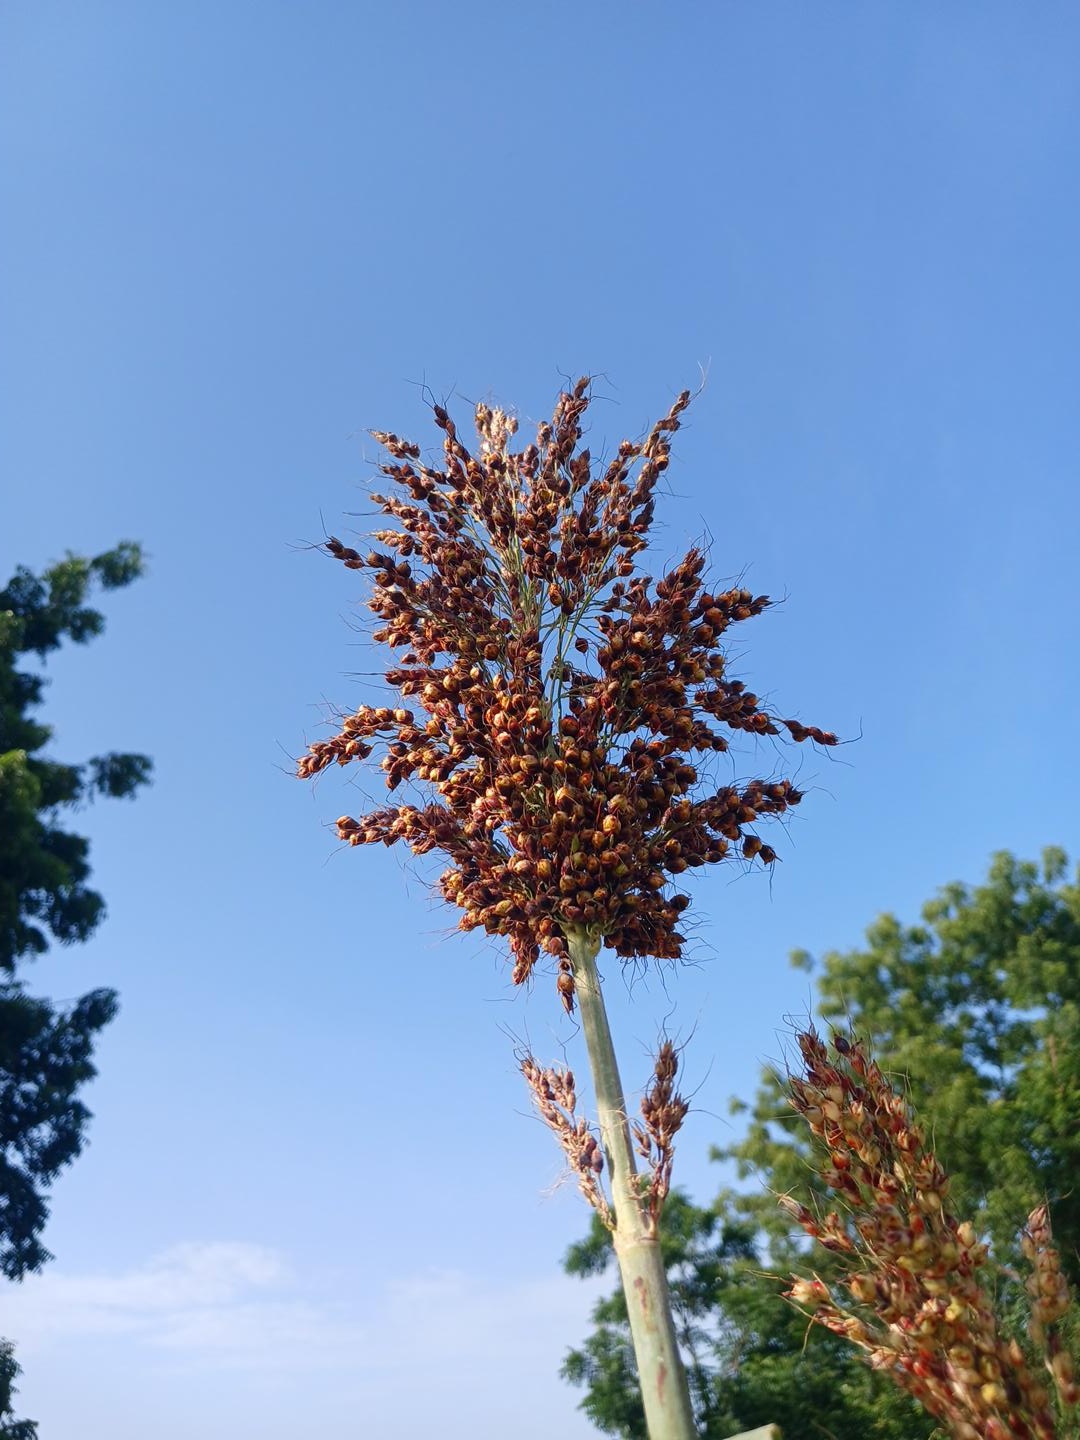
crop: sorghum
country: Senegal
